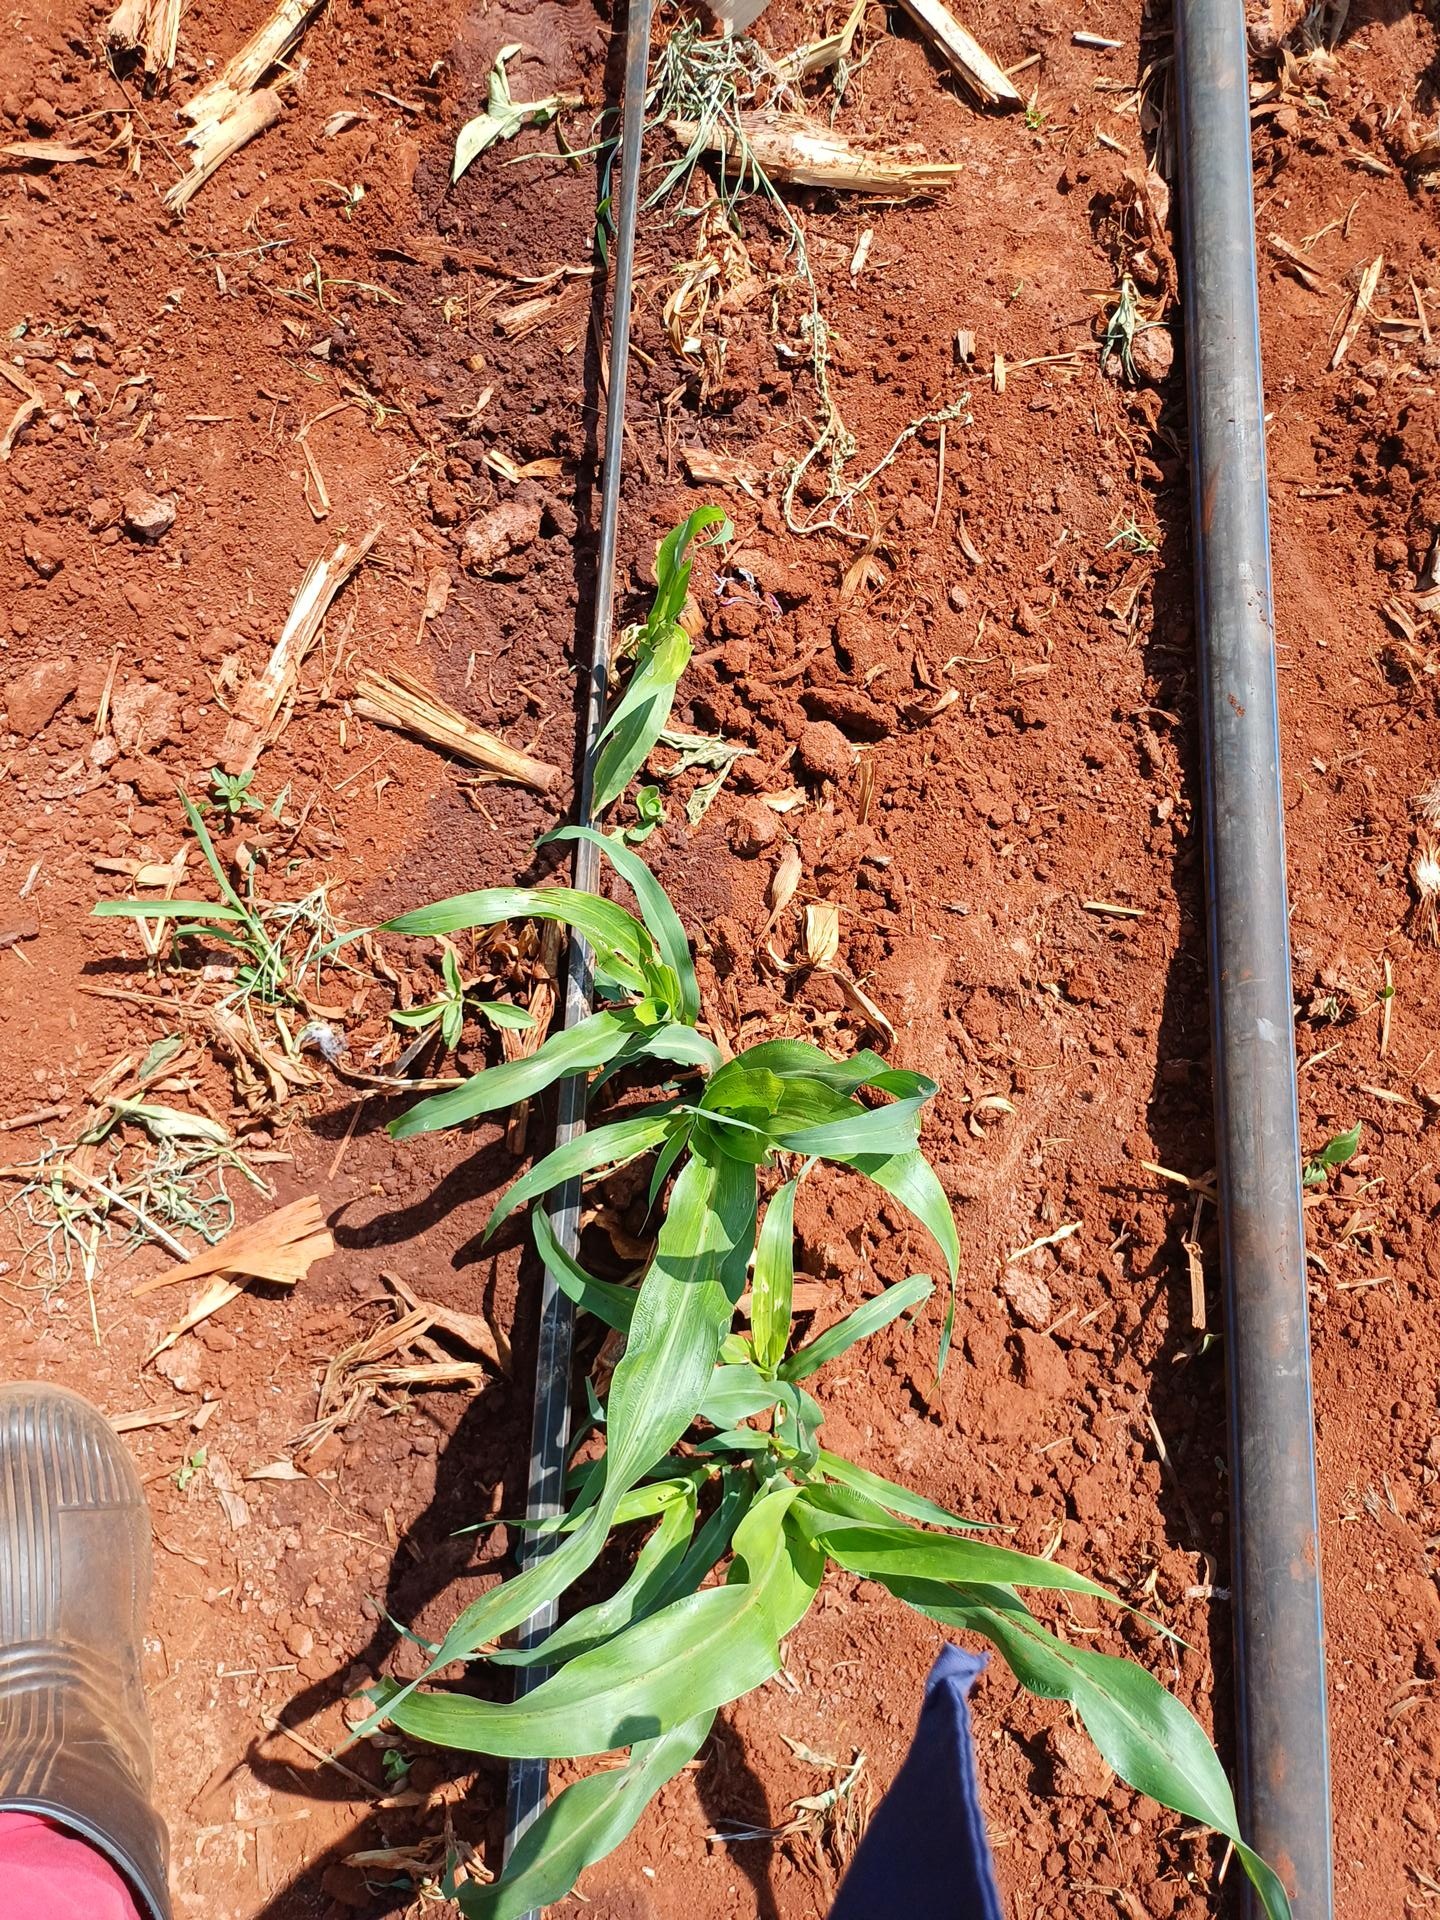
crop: sorghum
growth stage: vegetative
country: Kenya
